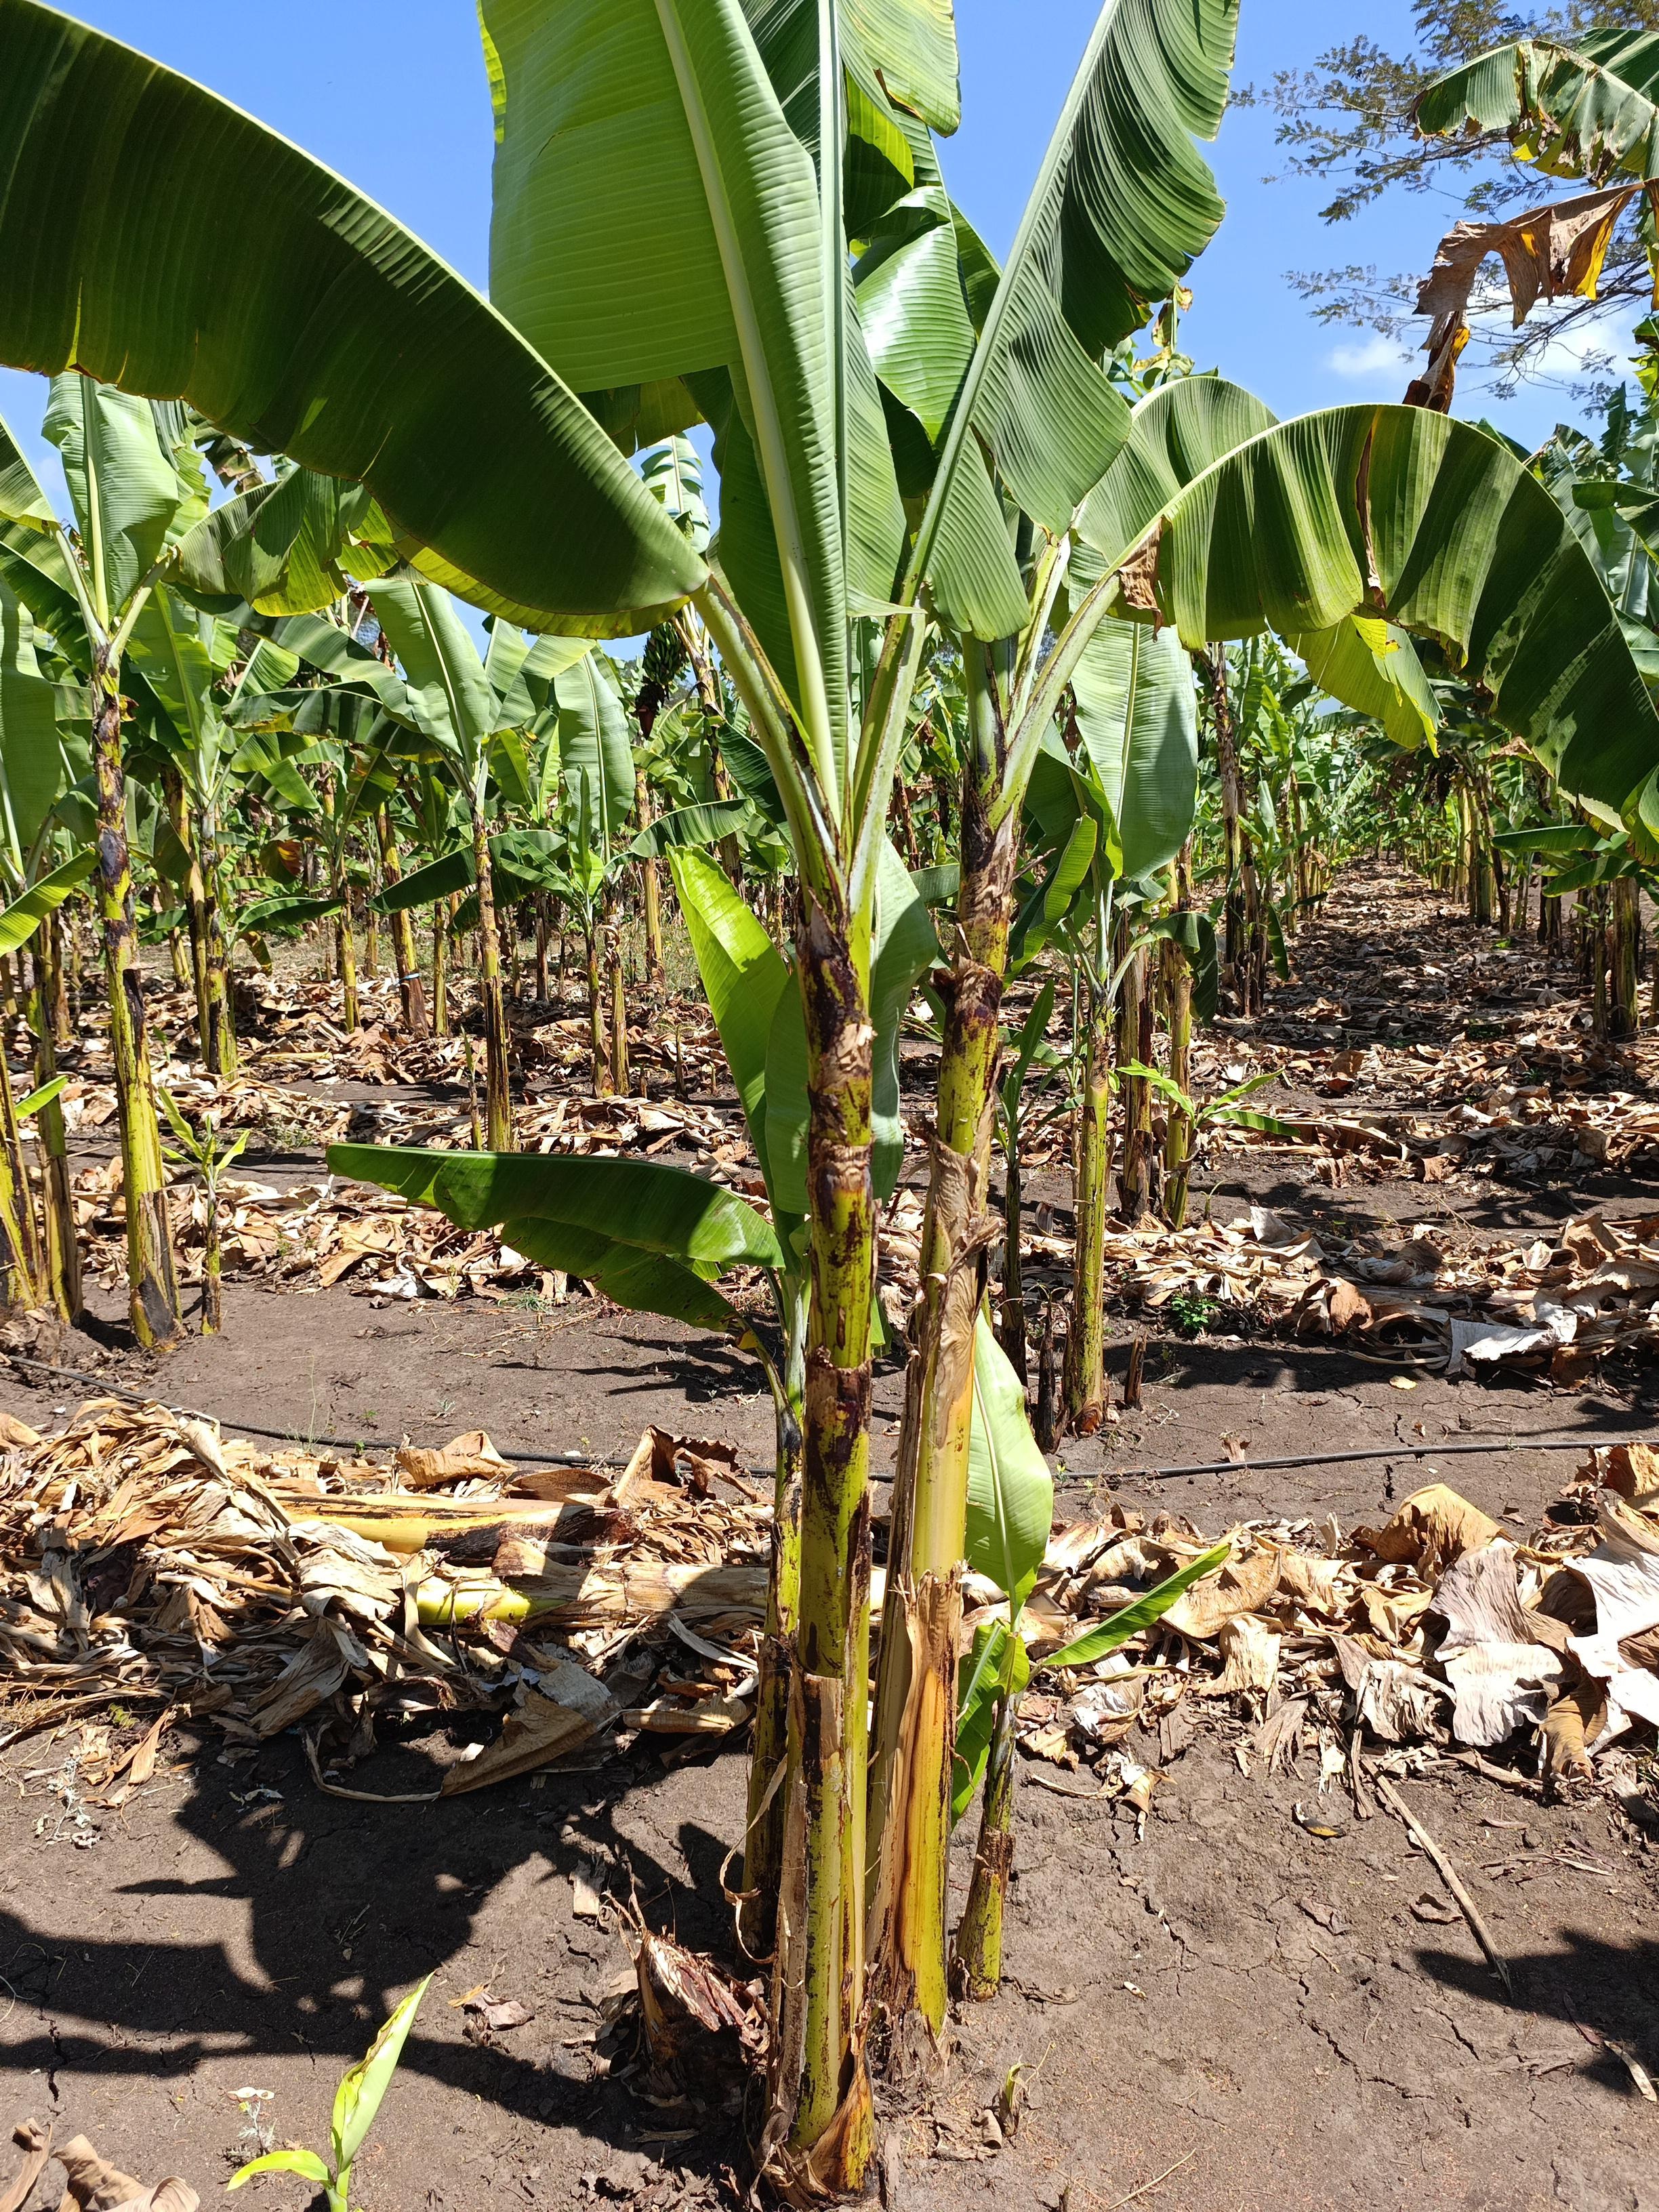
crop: banana
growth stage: vegetative
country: Tanzania
